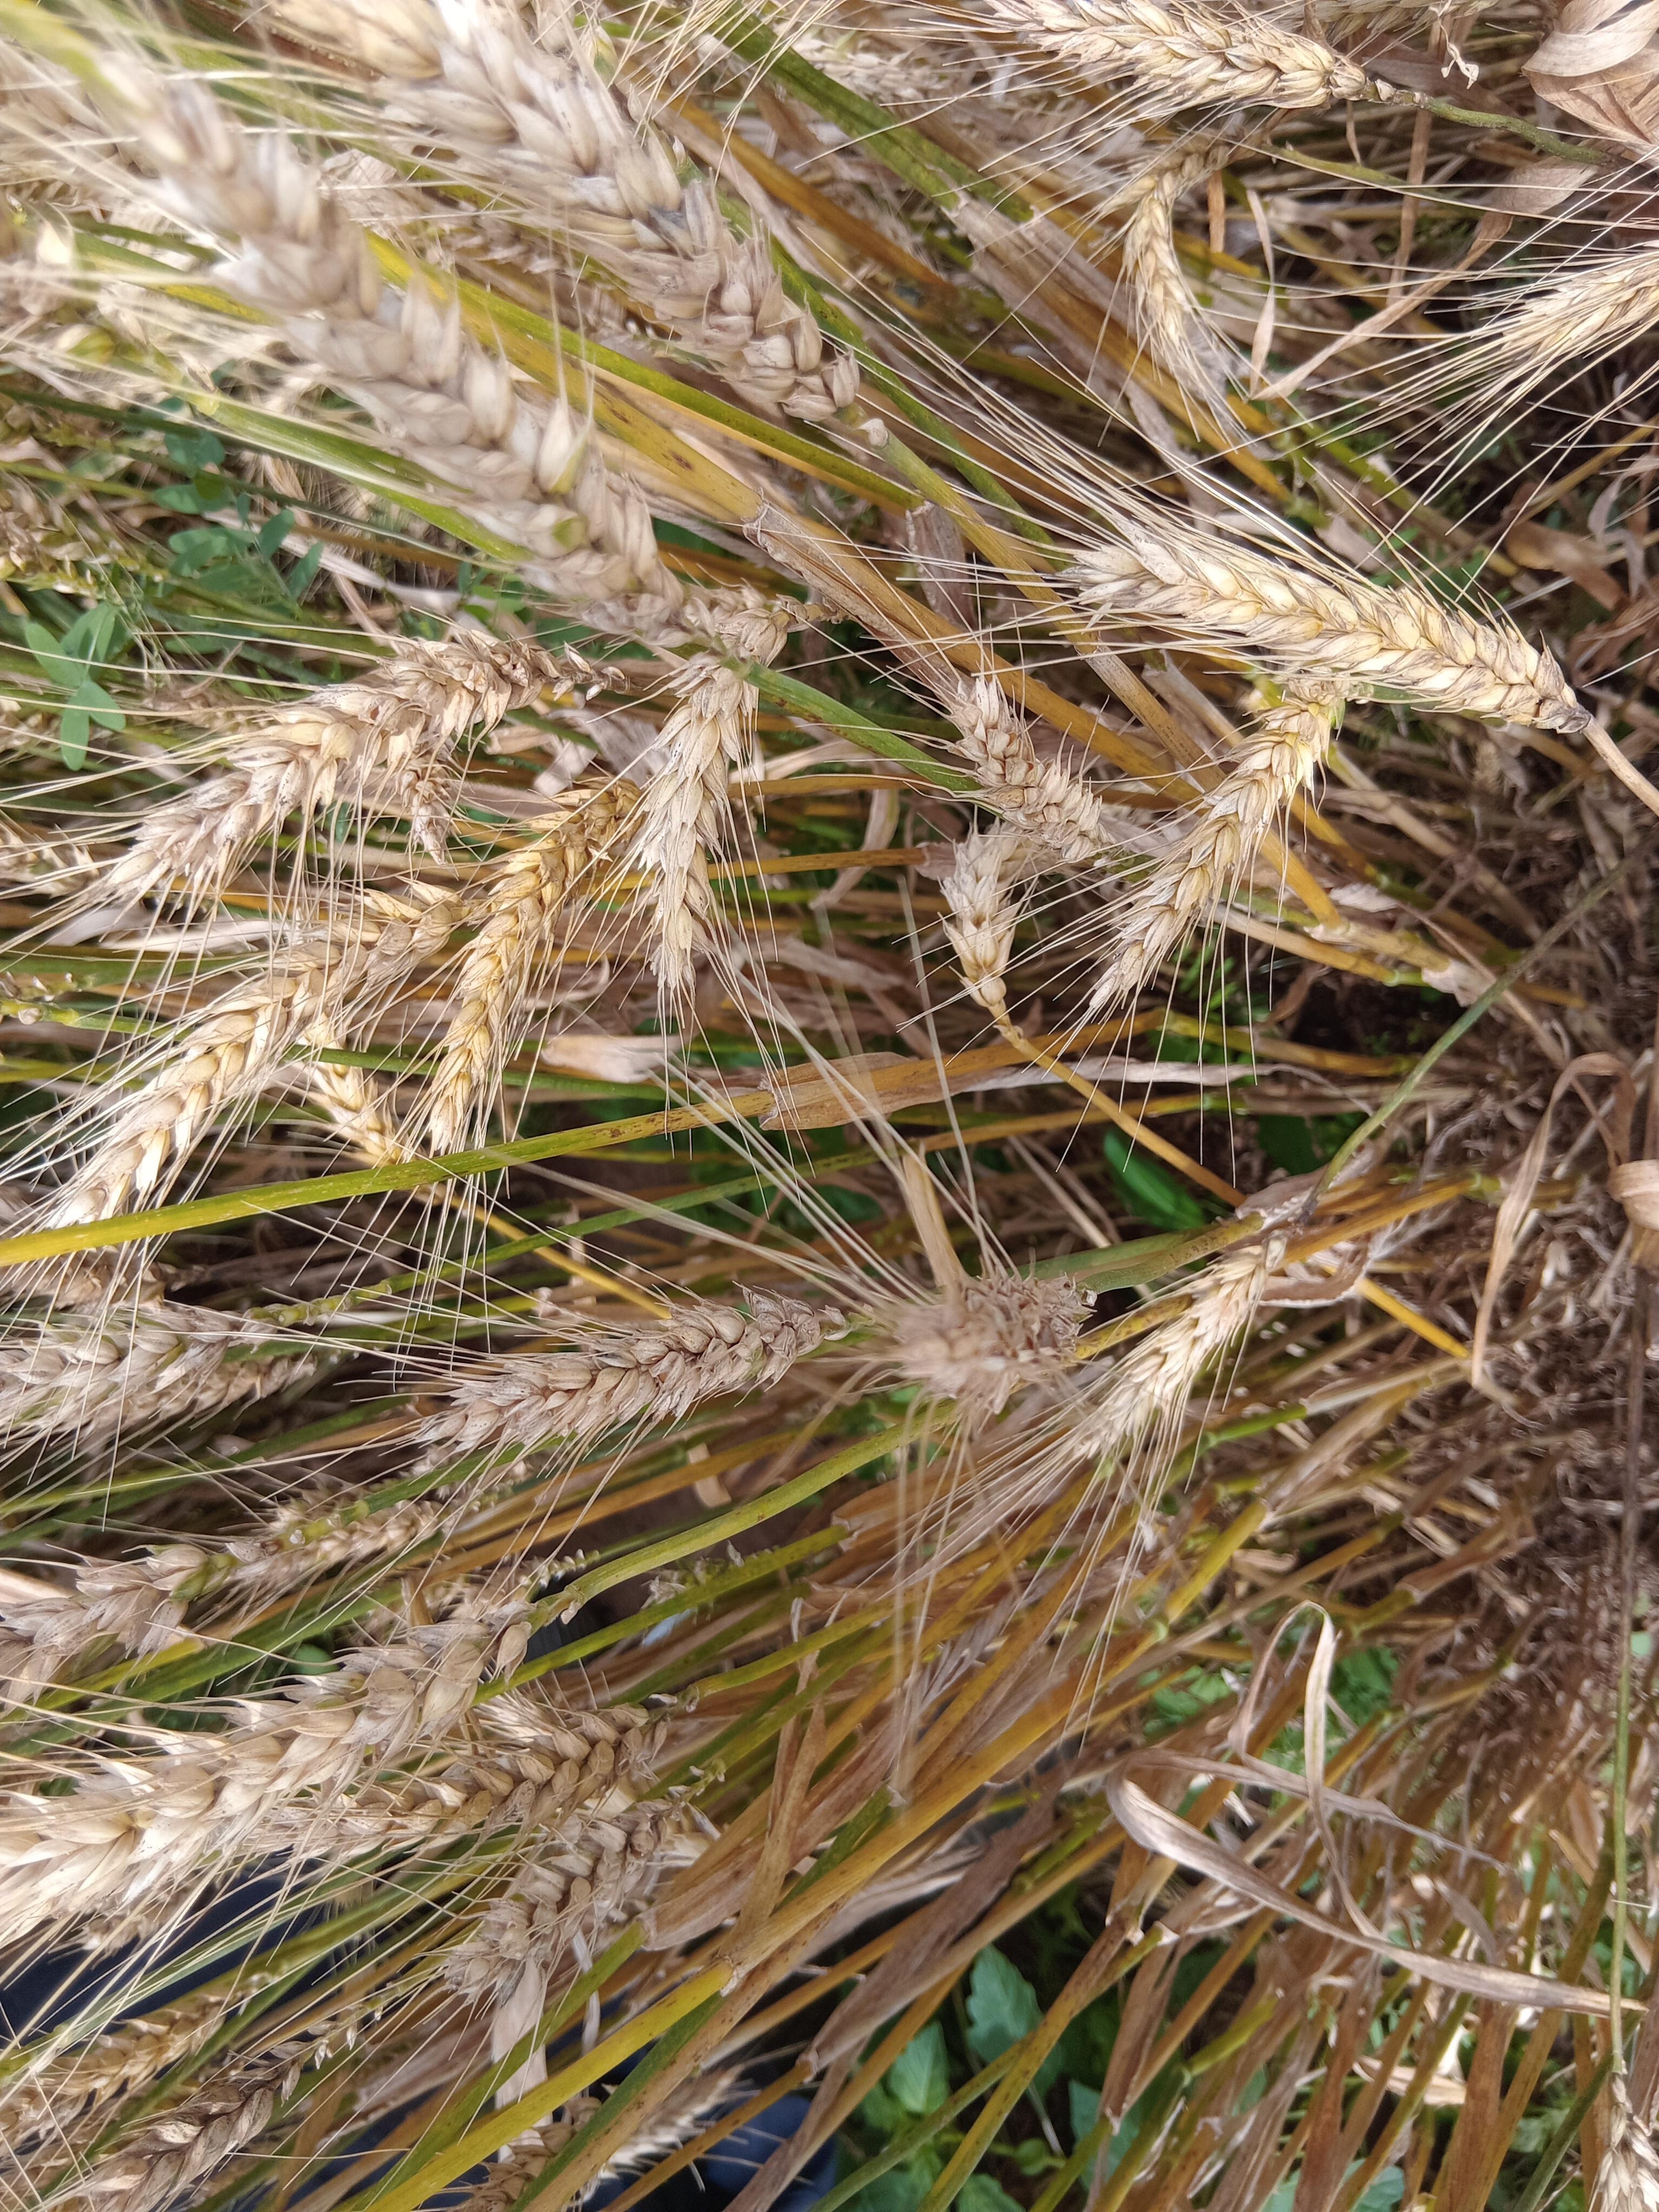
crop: wheat
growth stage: maturity
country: Kenya
